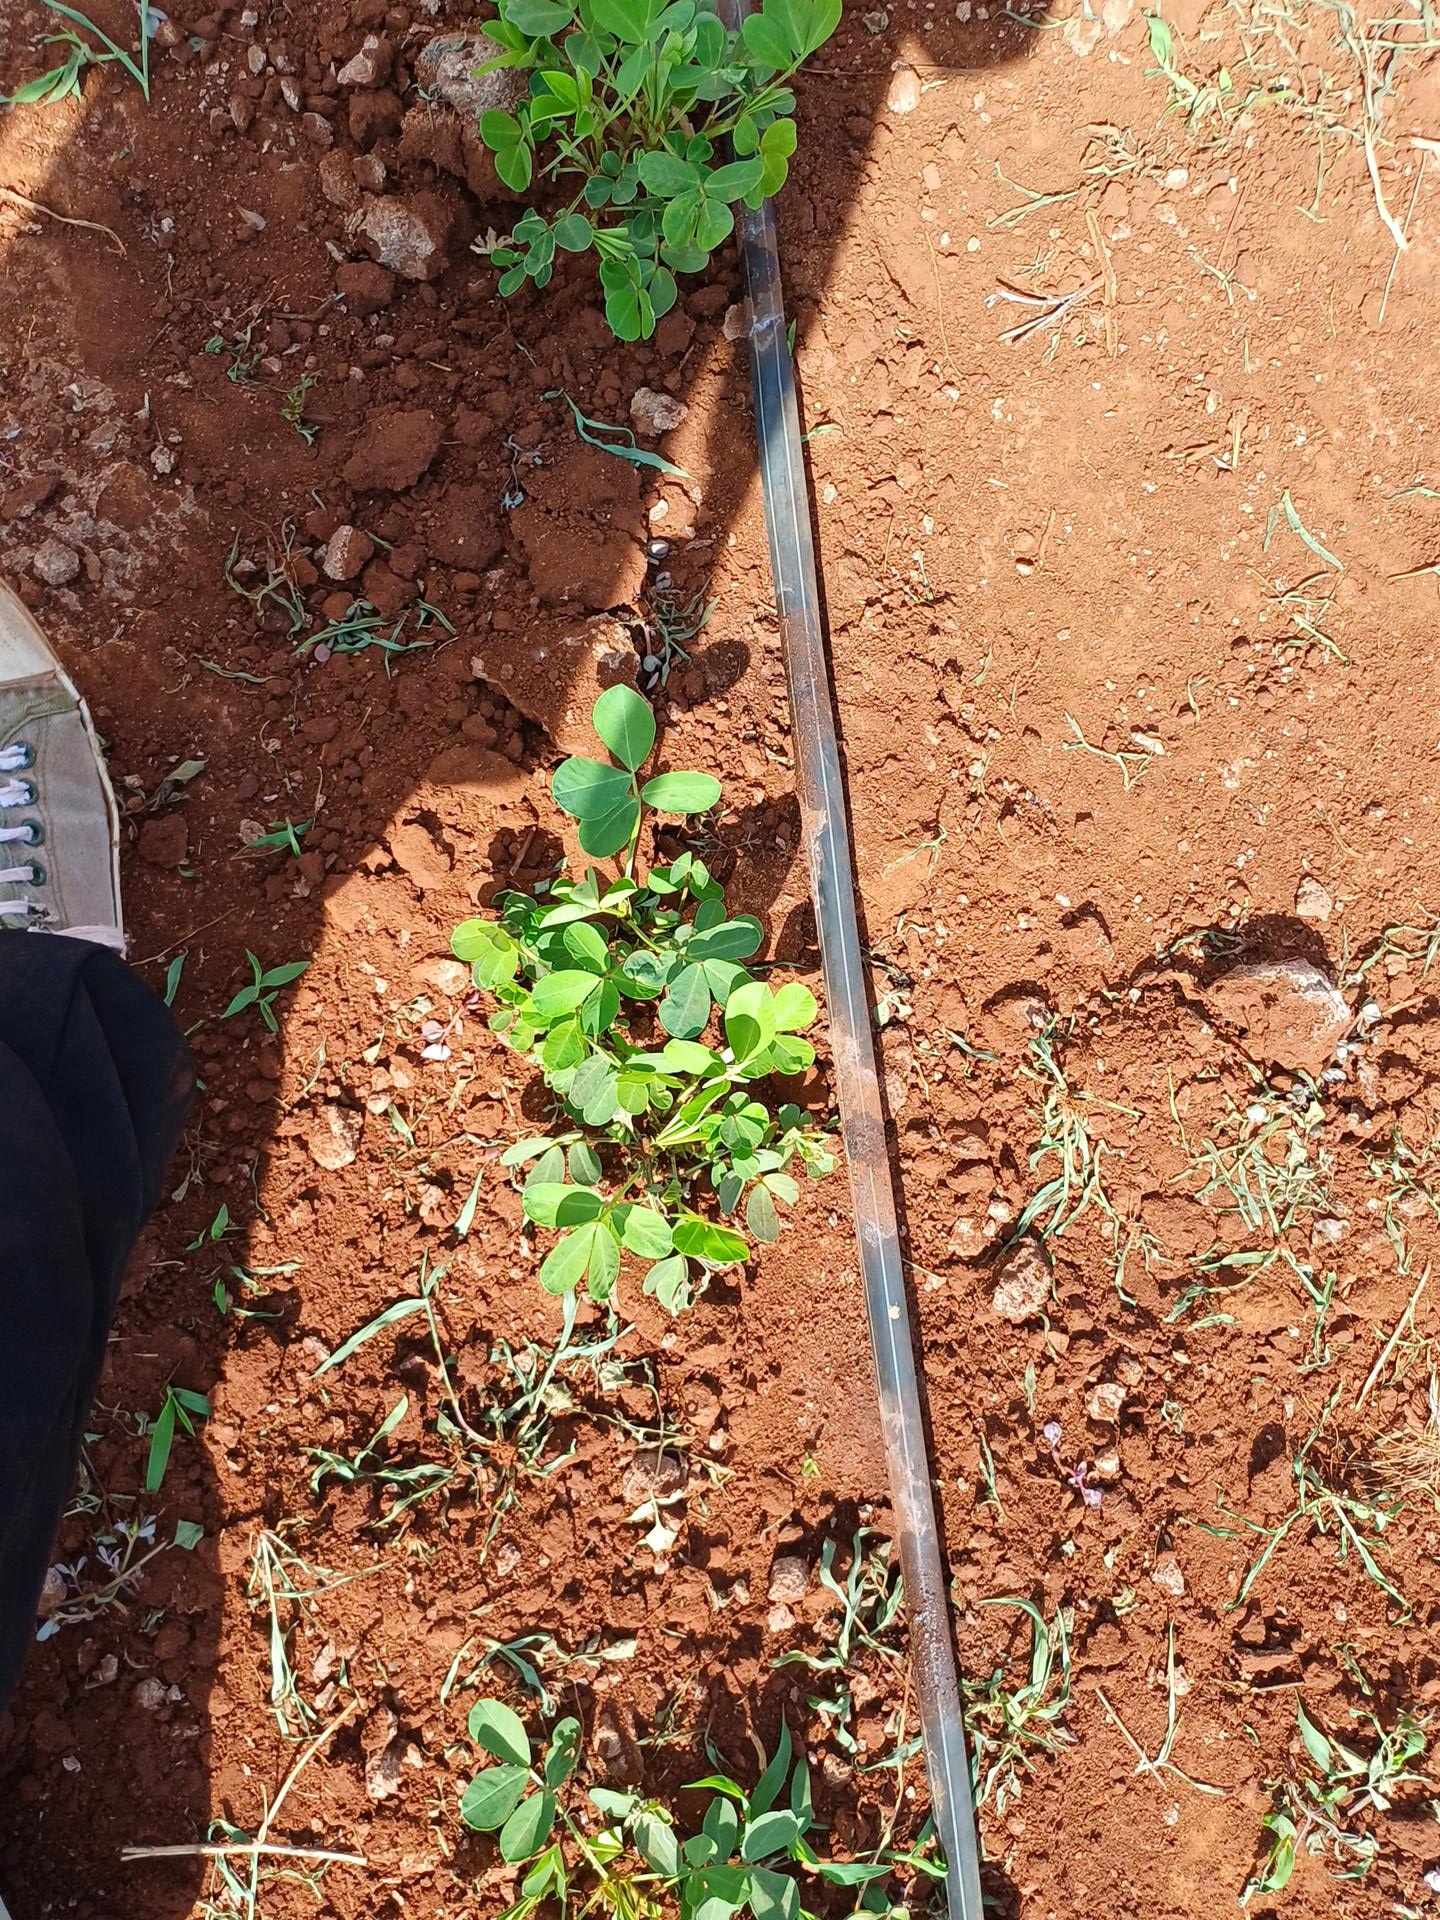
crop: groundnut
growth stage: vegetative
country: Kenya
